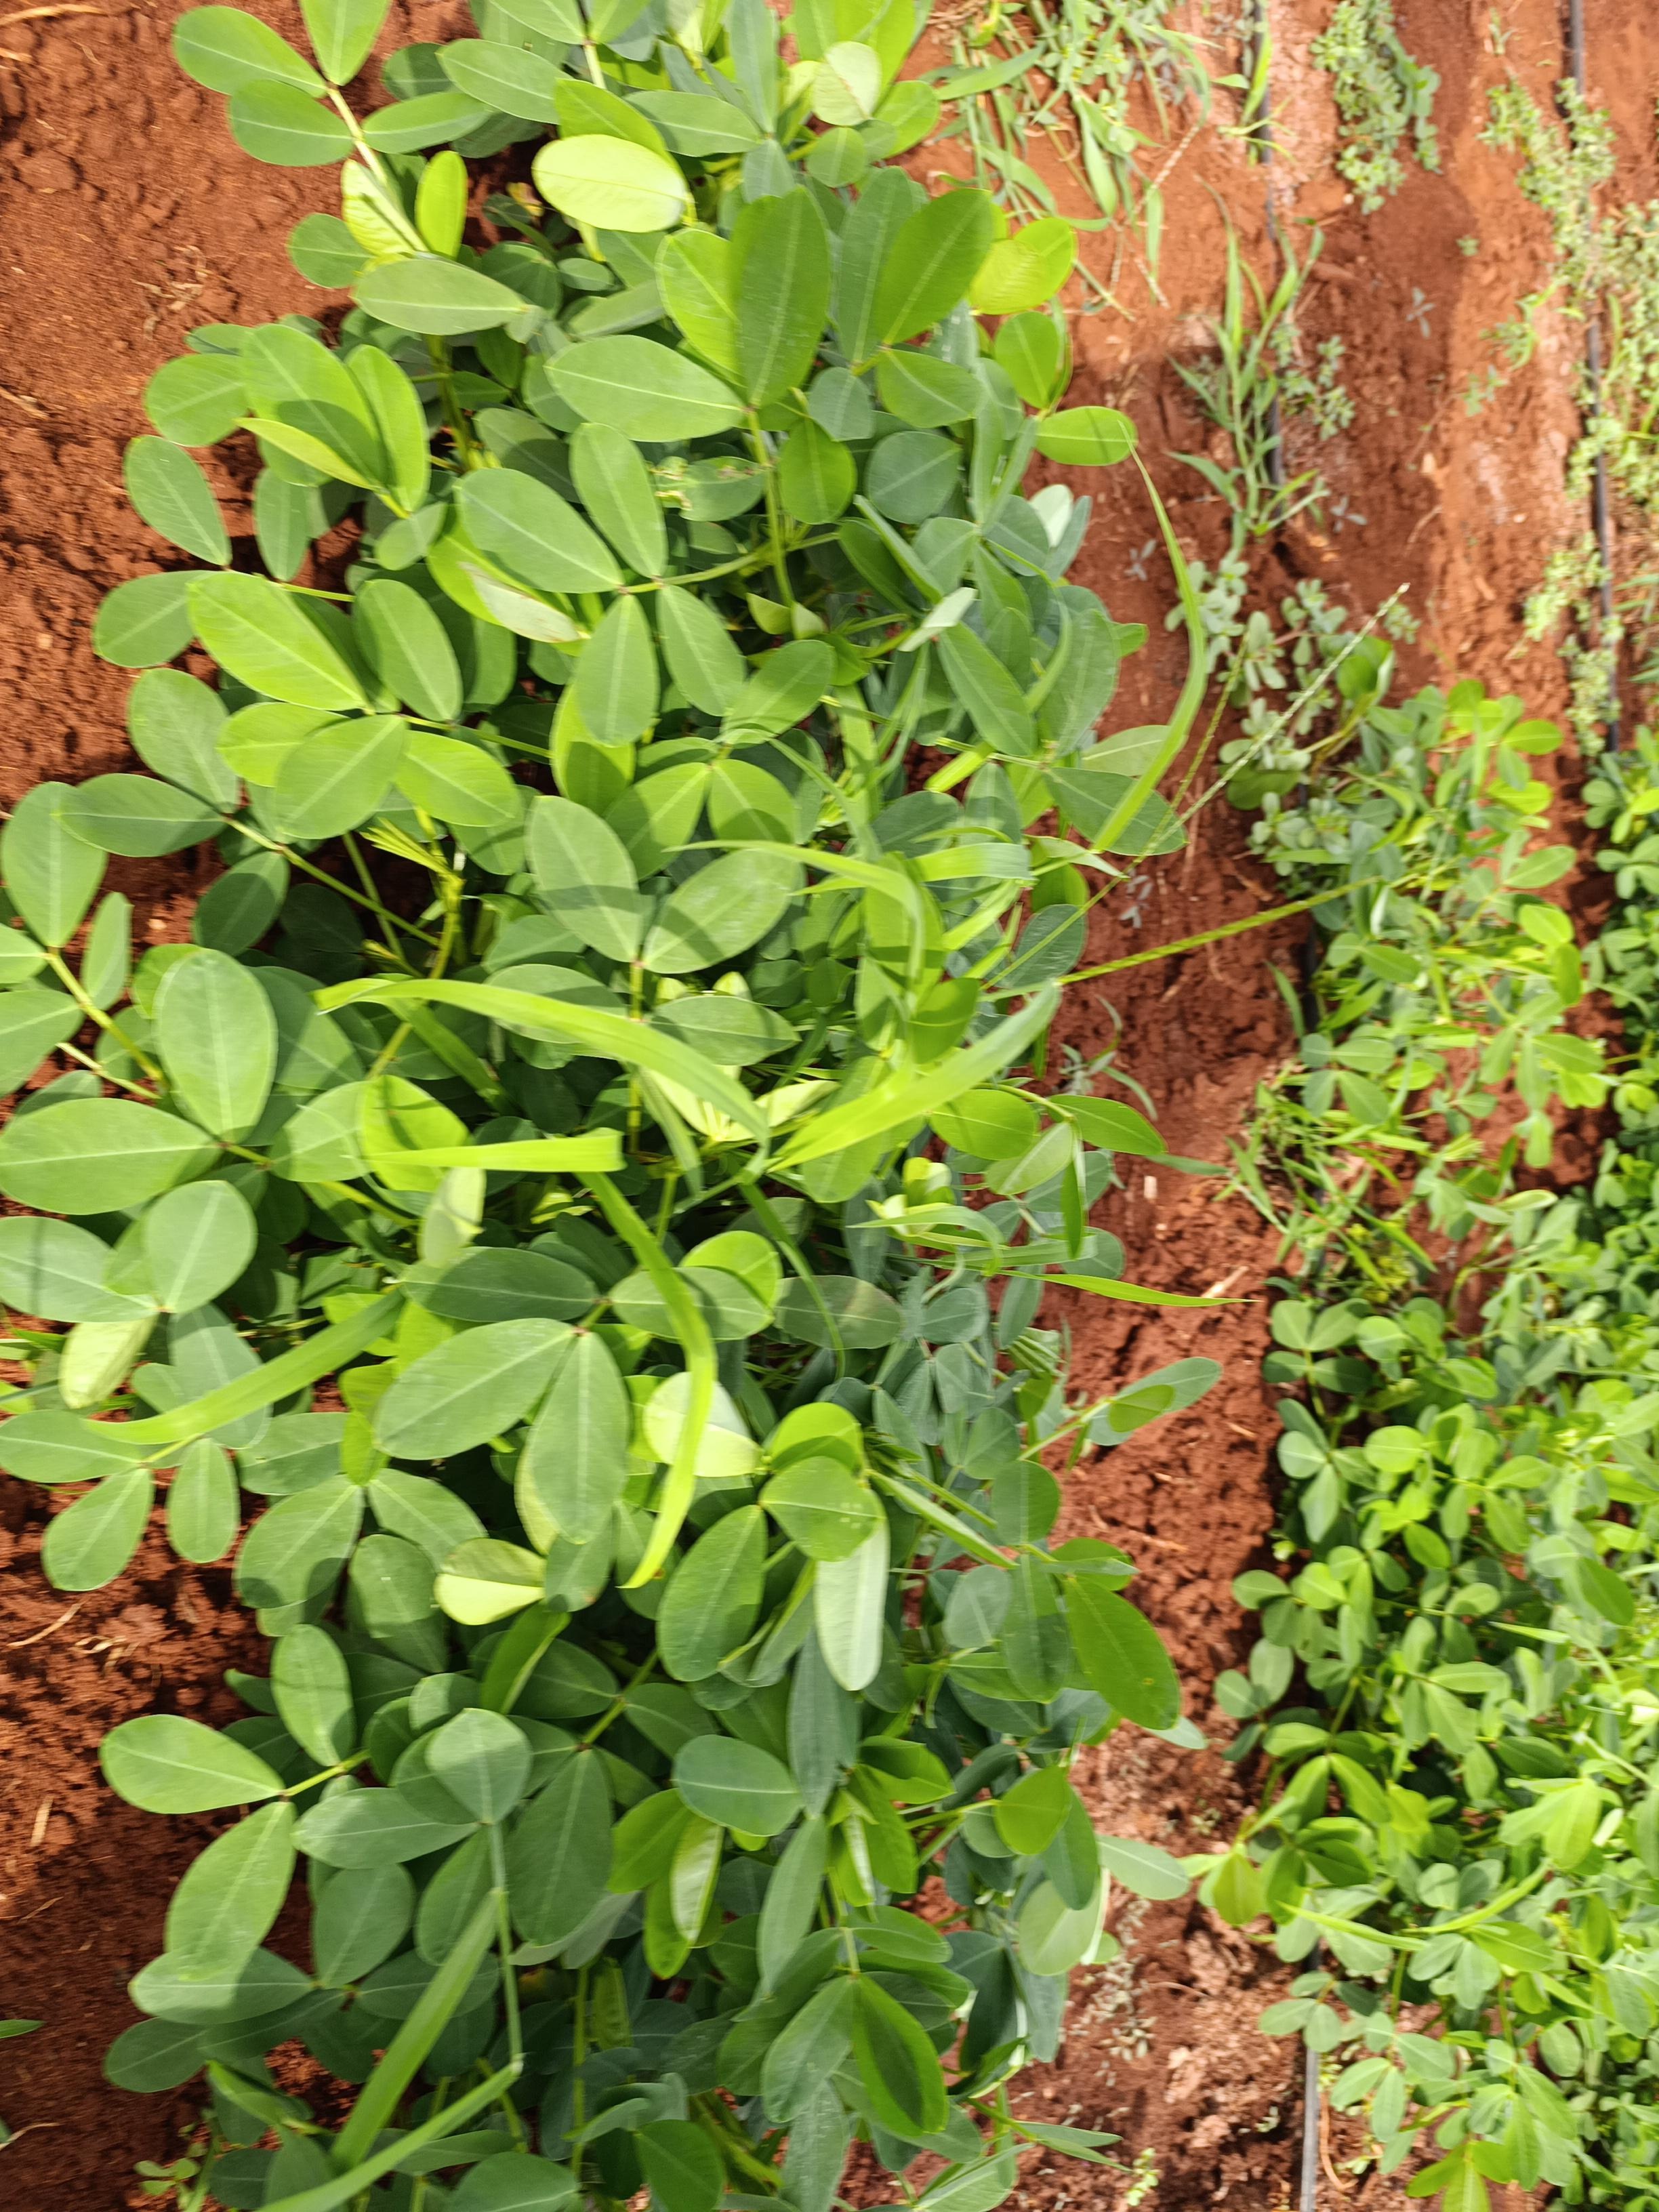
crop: groundnut
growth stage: flowering
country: Kenya
